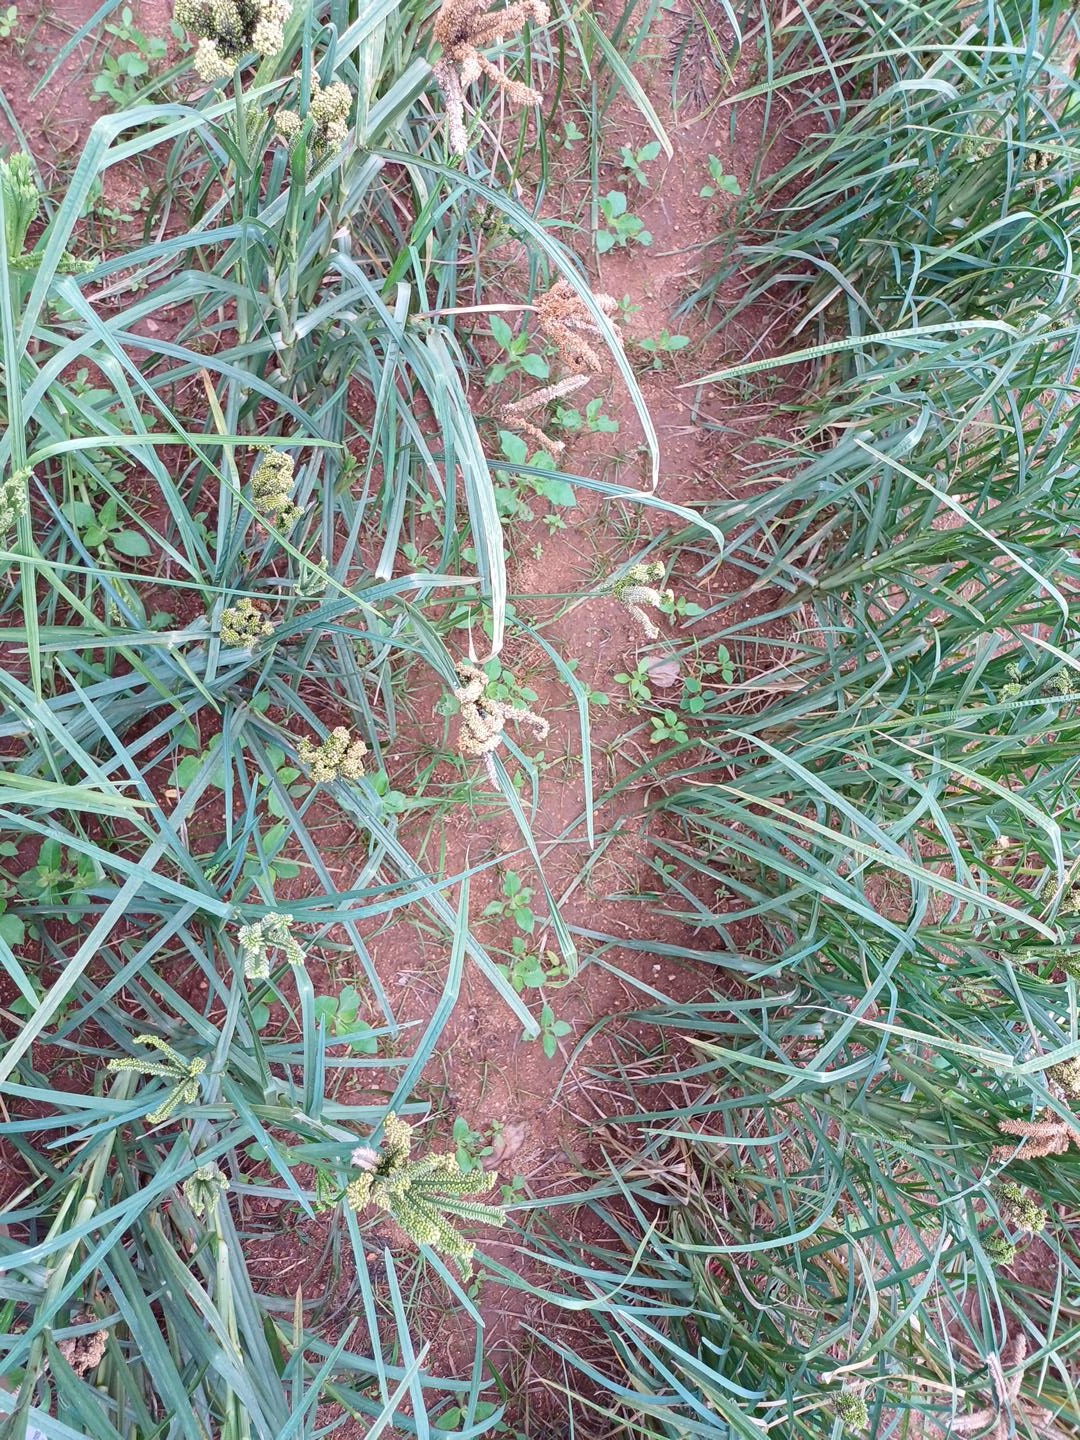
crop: finger millet
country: Kenya
